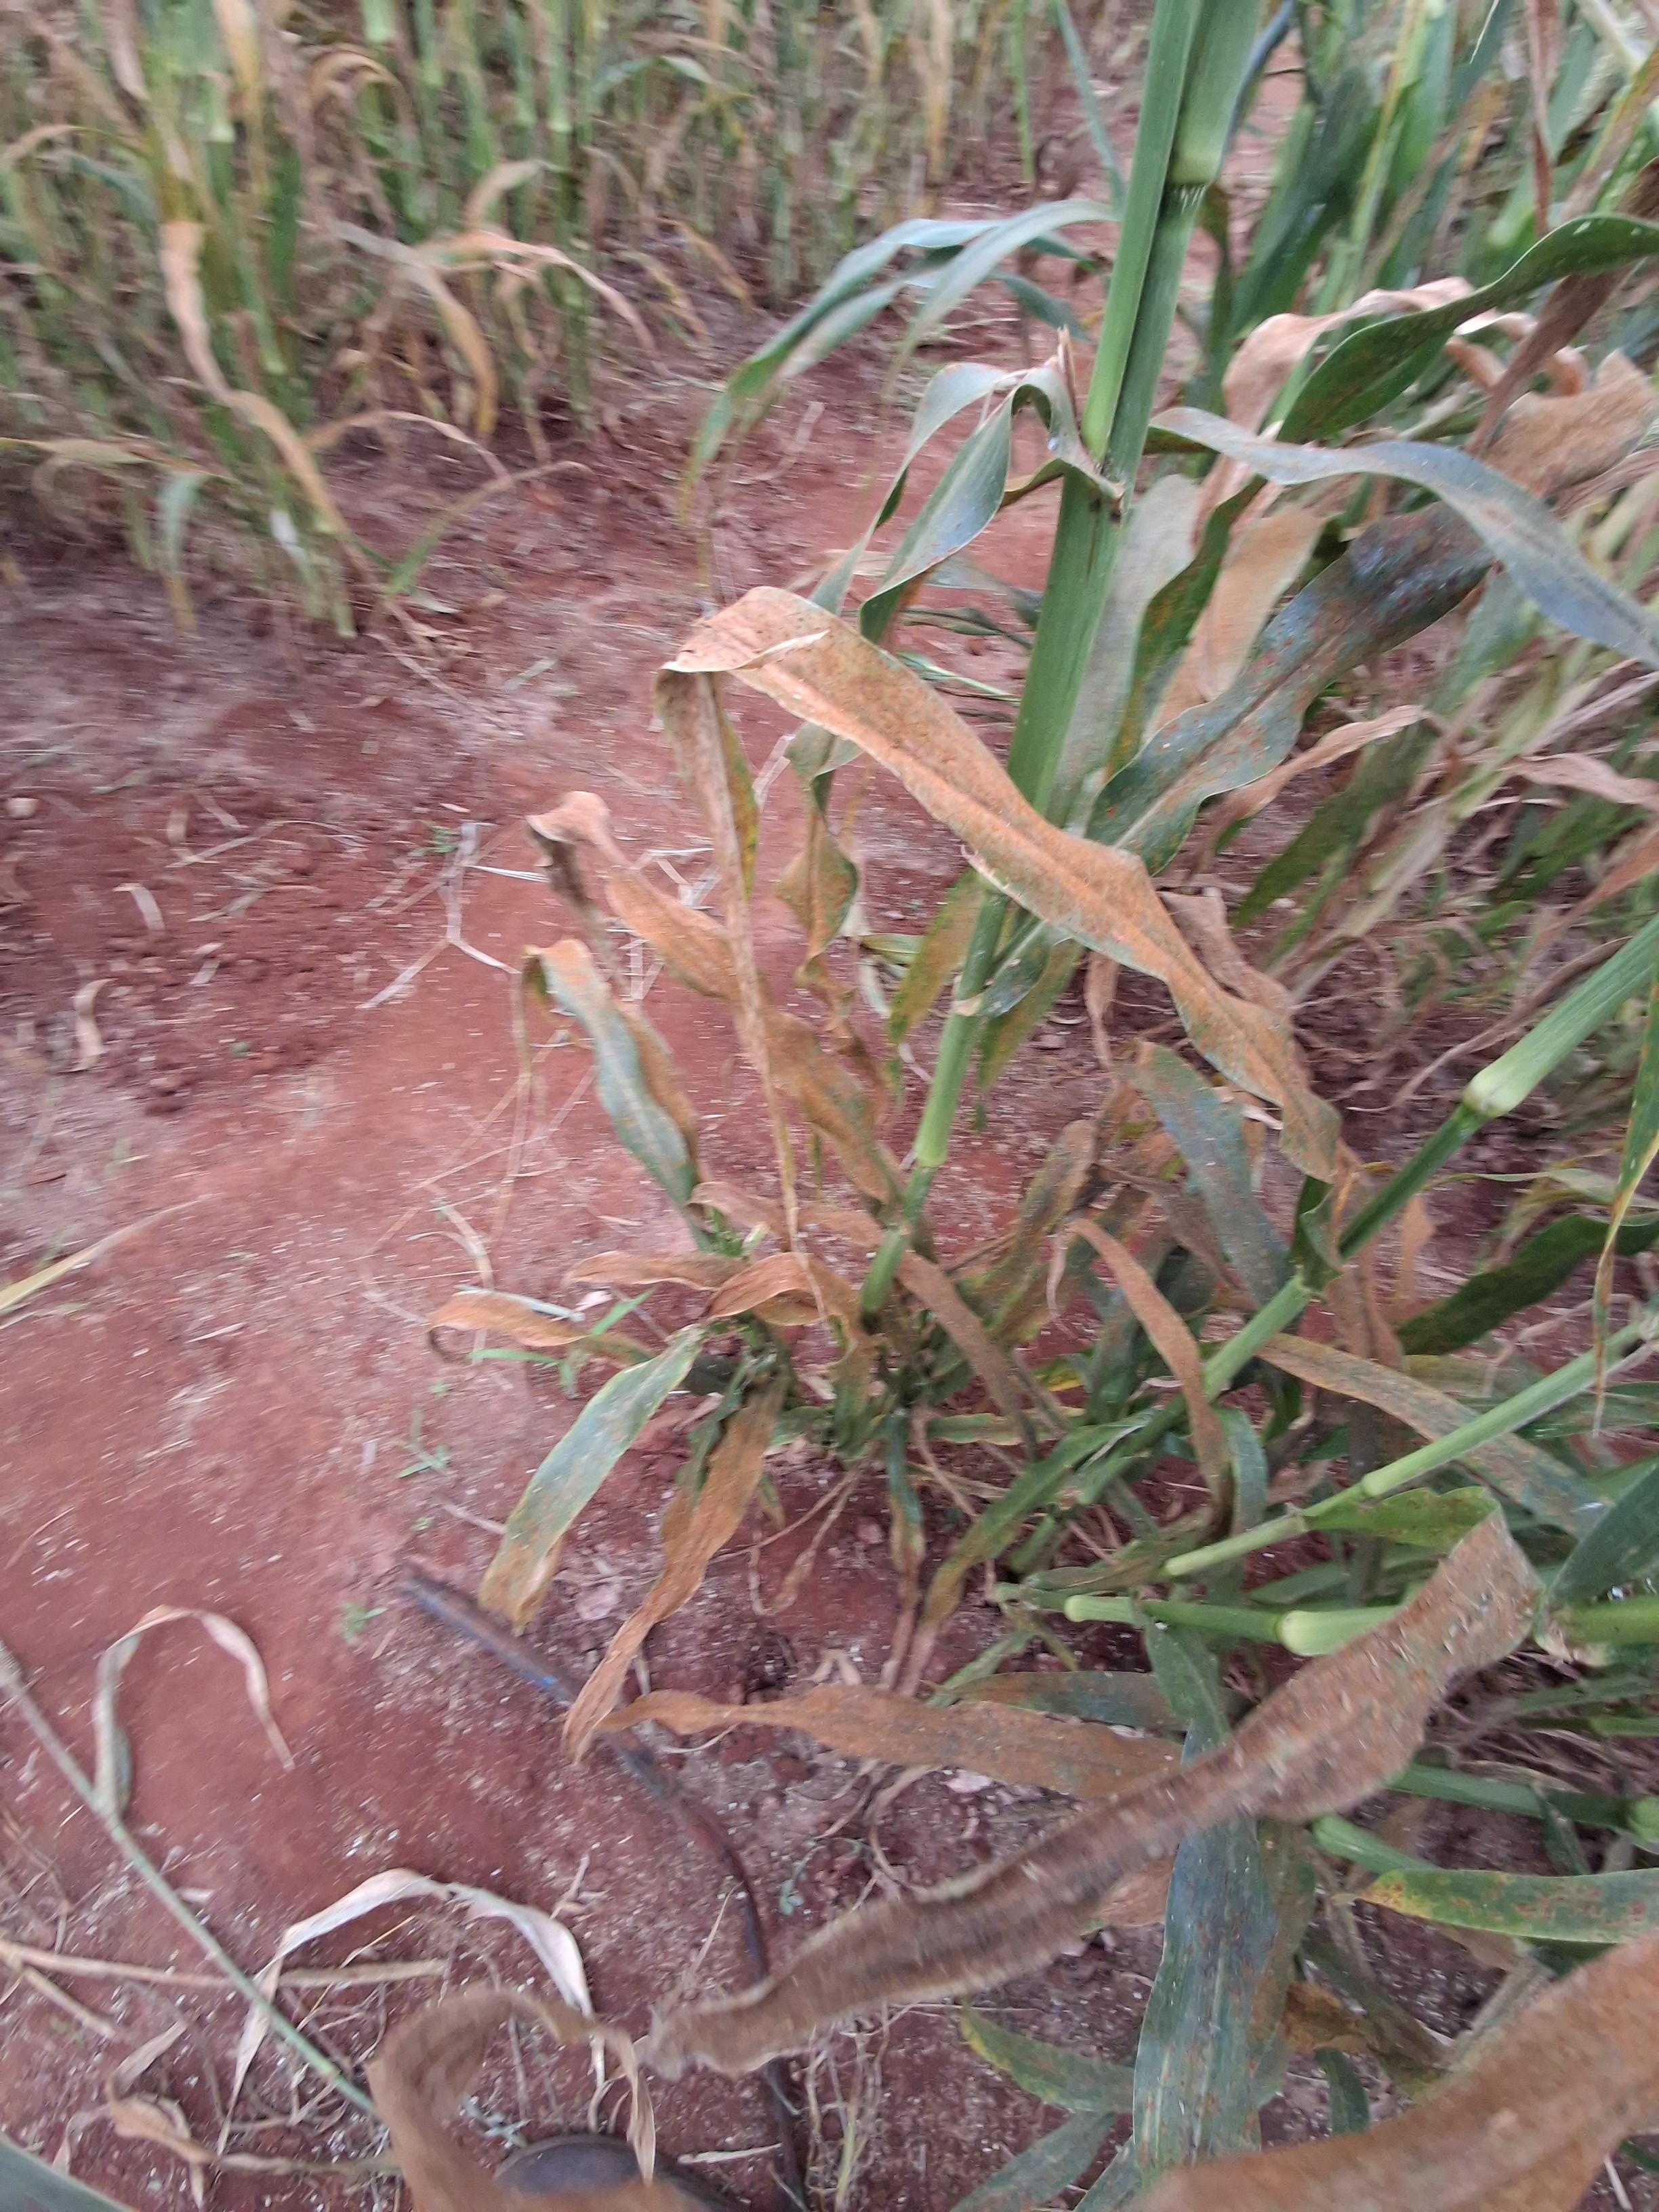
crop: pearl millet
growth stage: filling grain
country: Kenya
